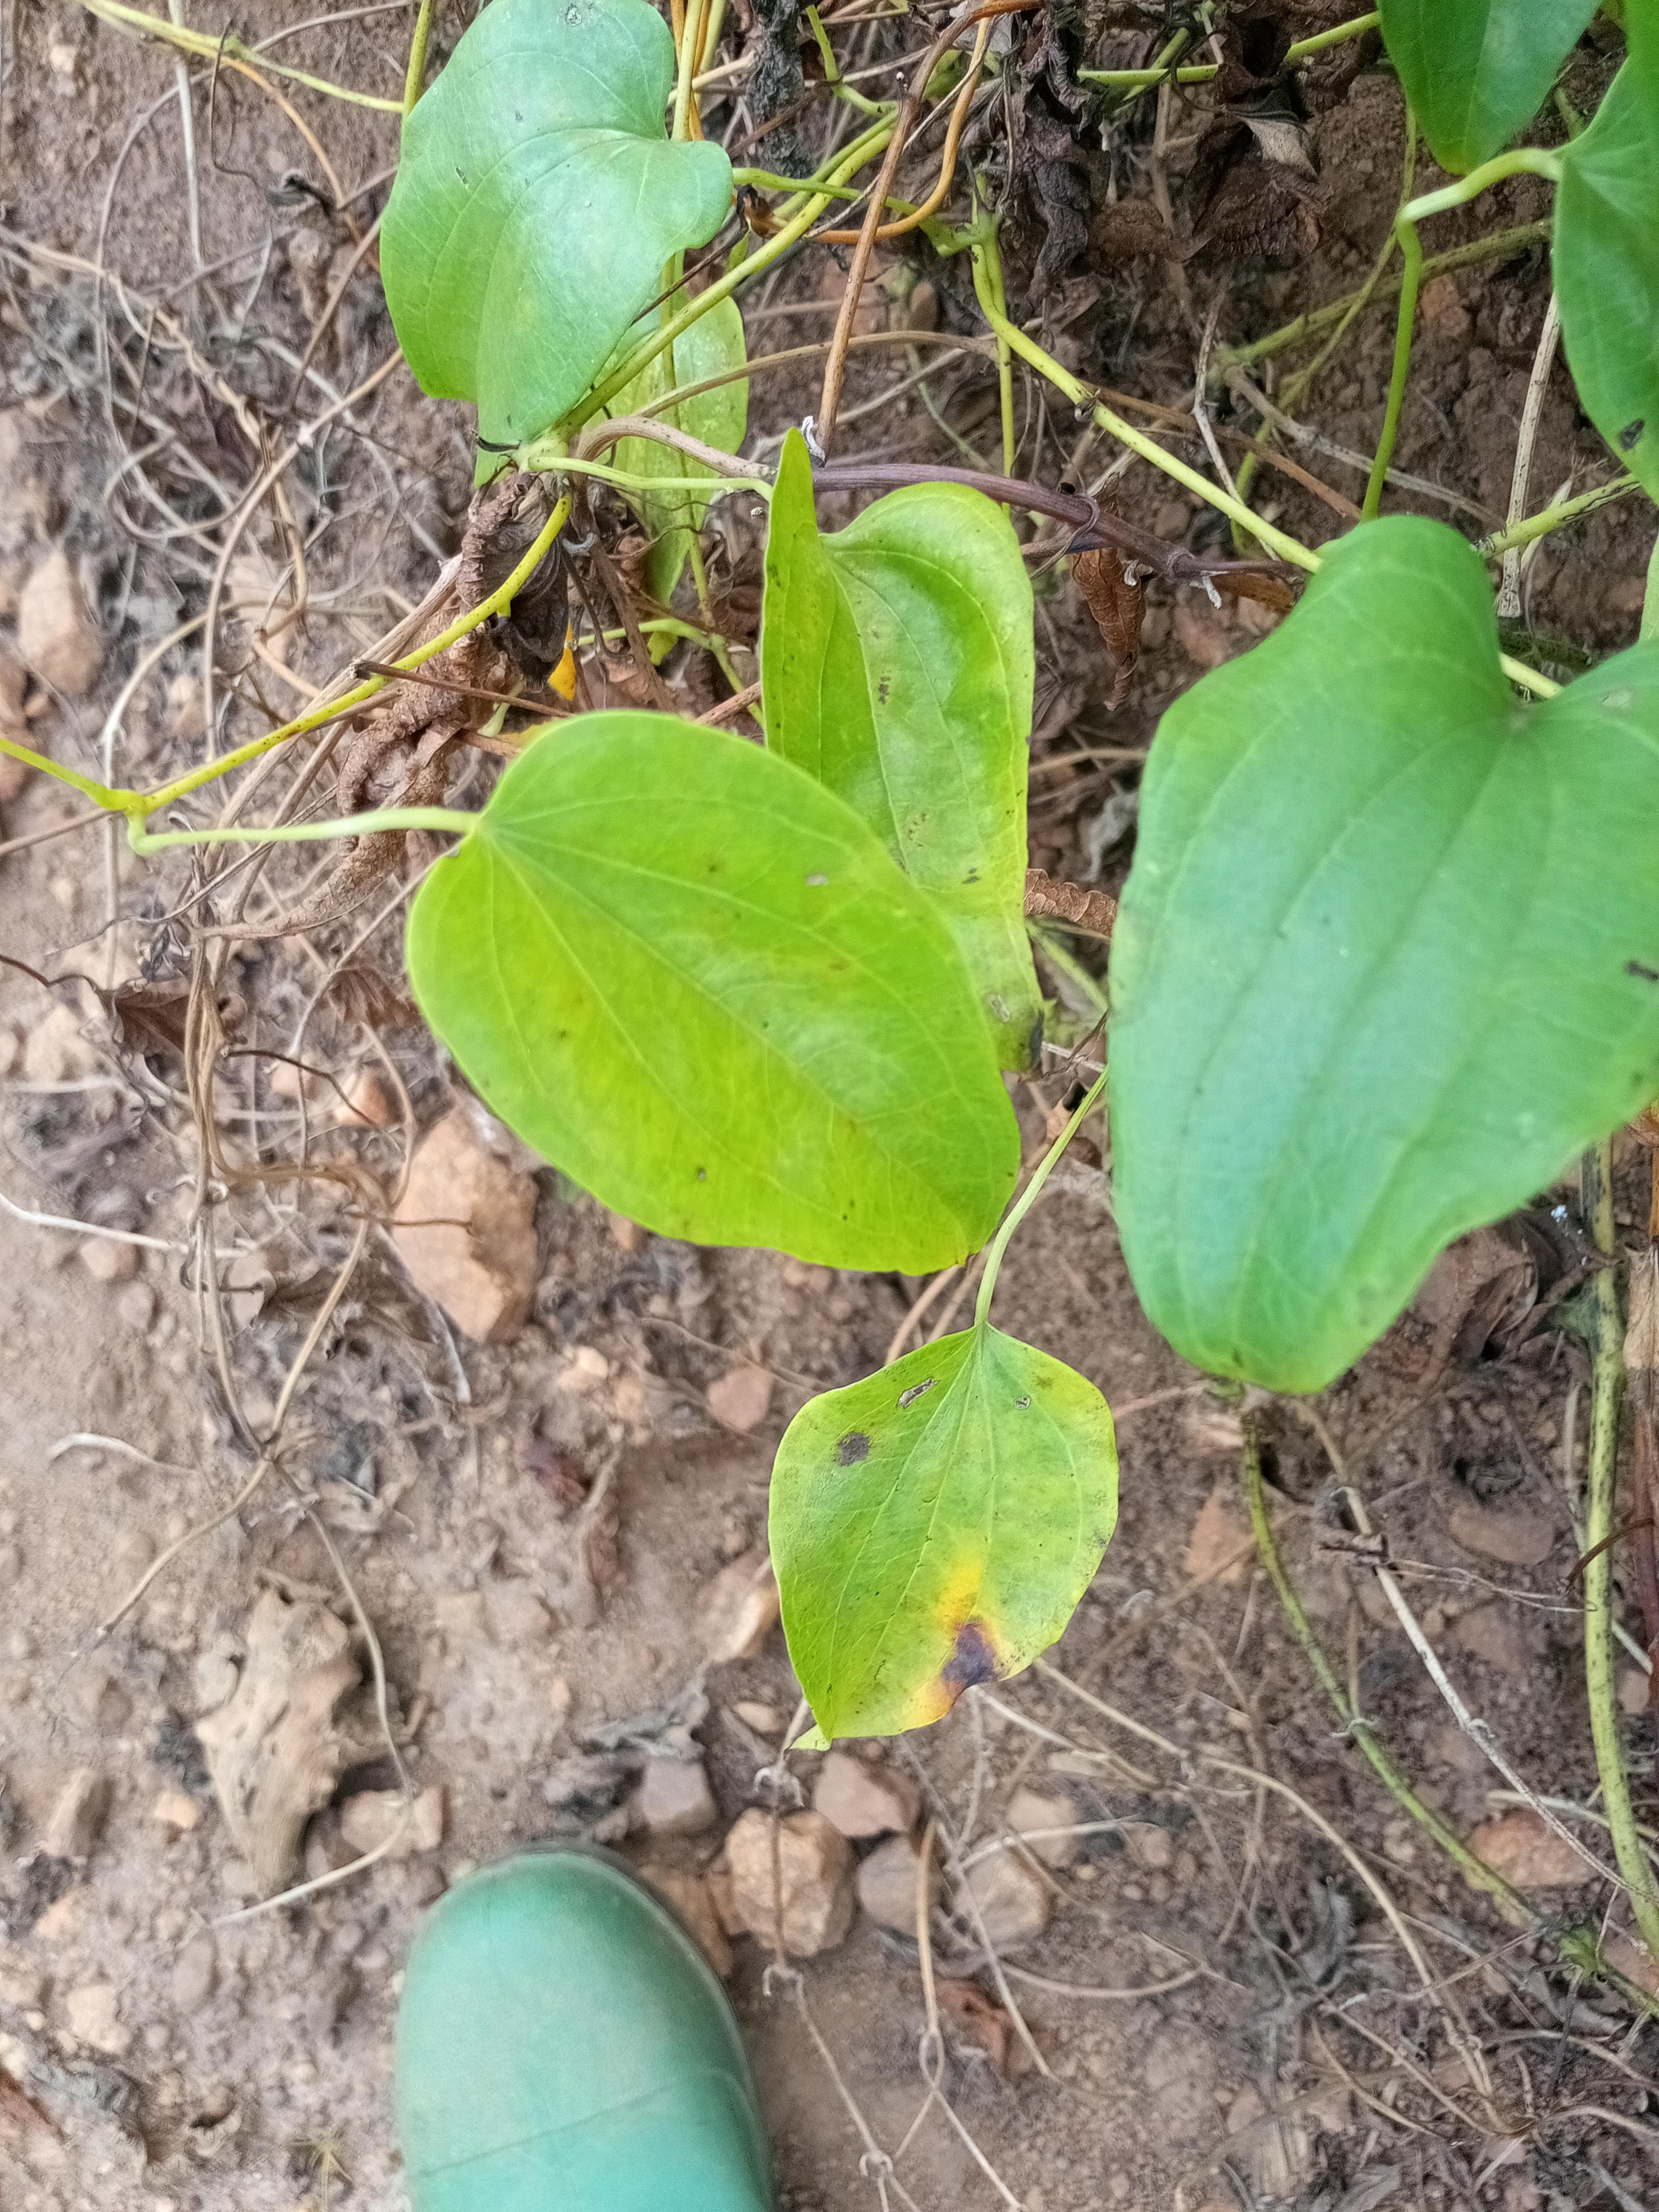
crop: yam
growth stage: maturity
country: Nigeria
